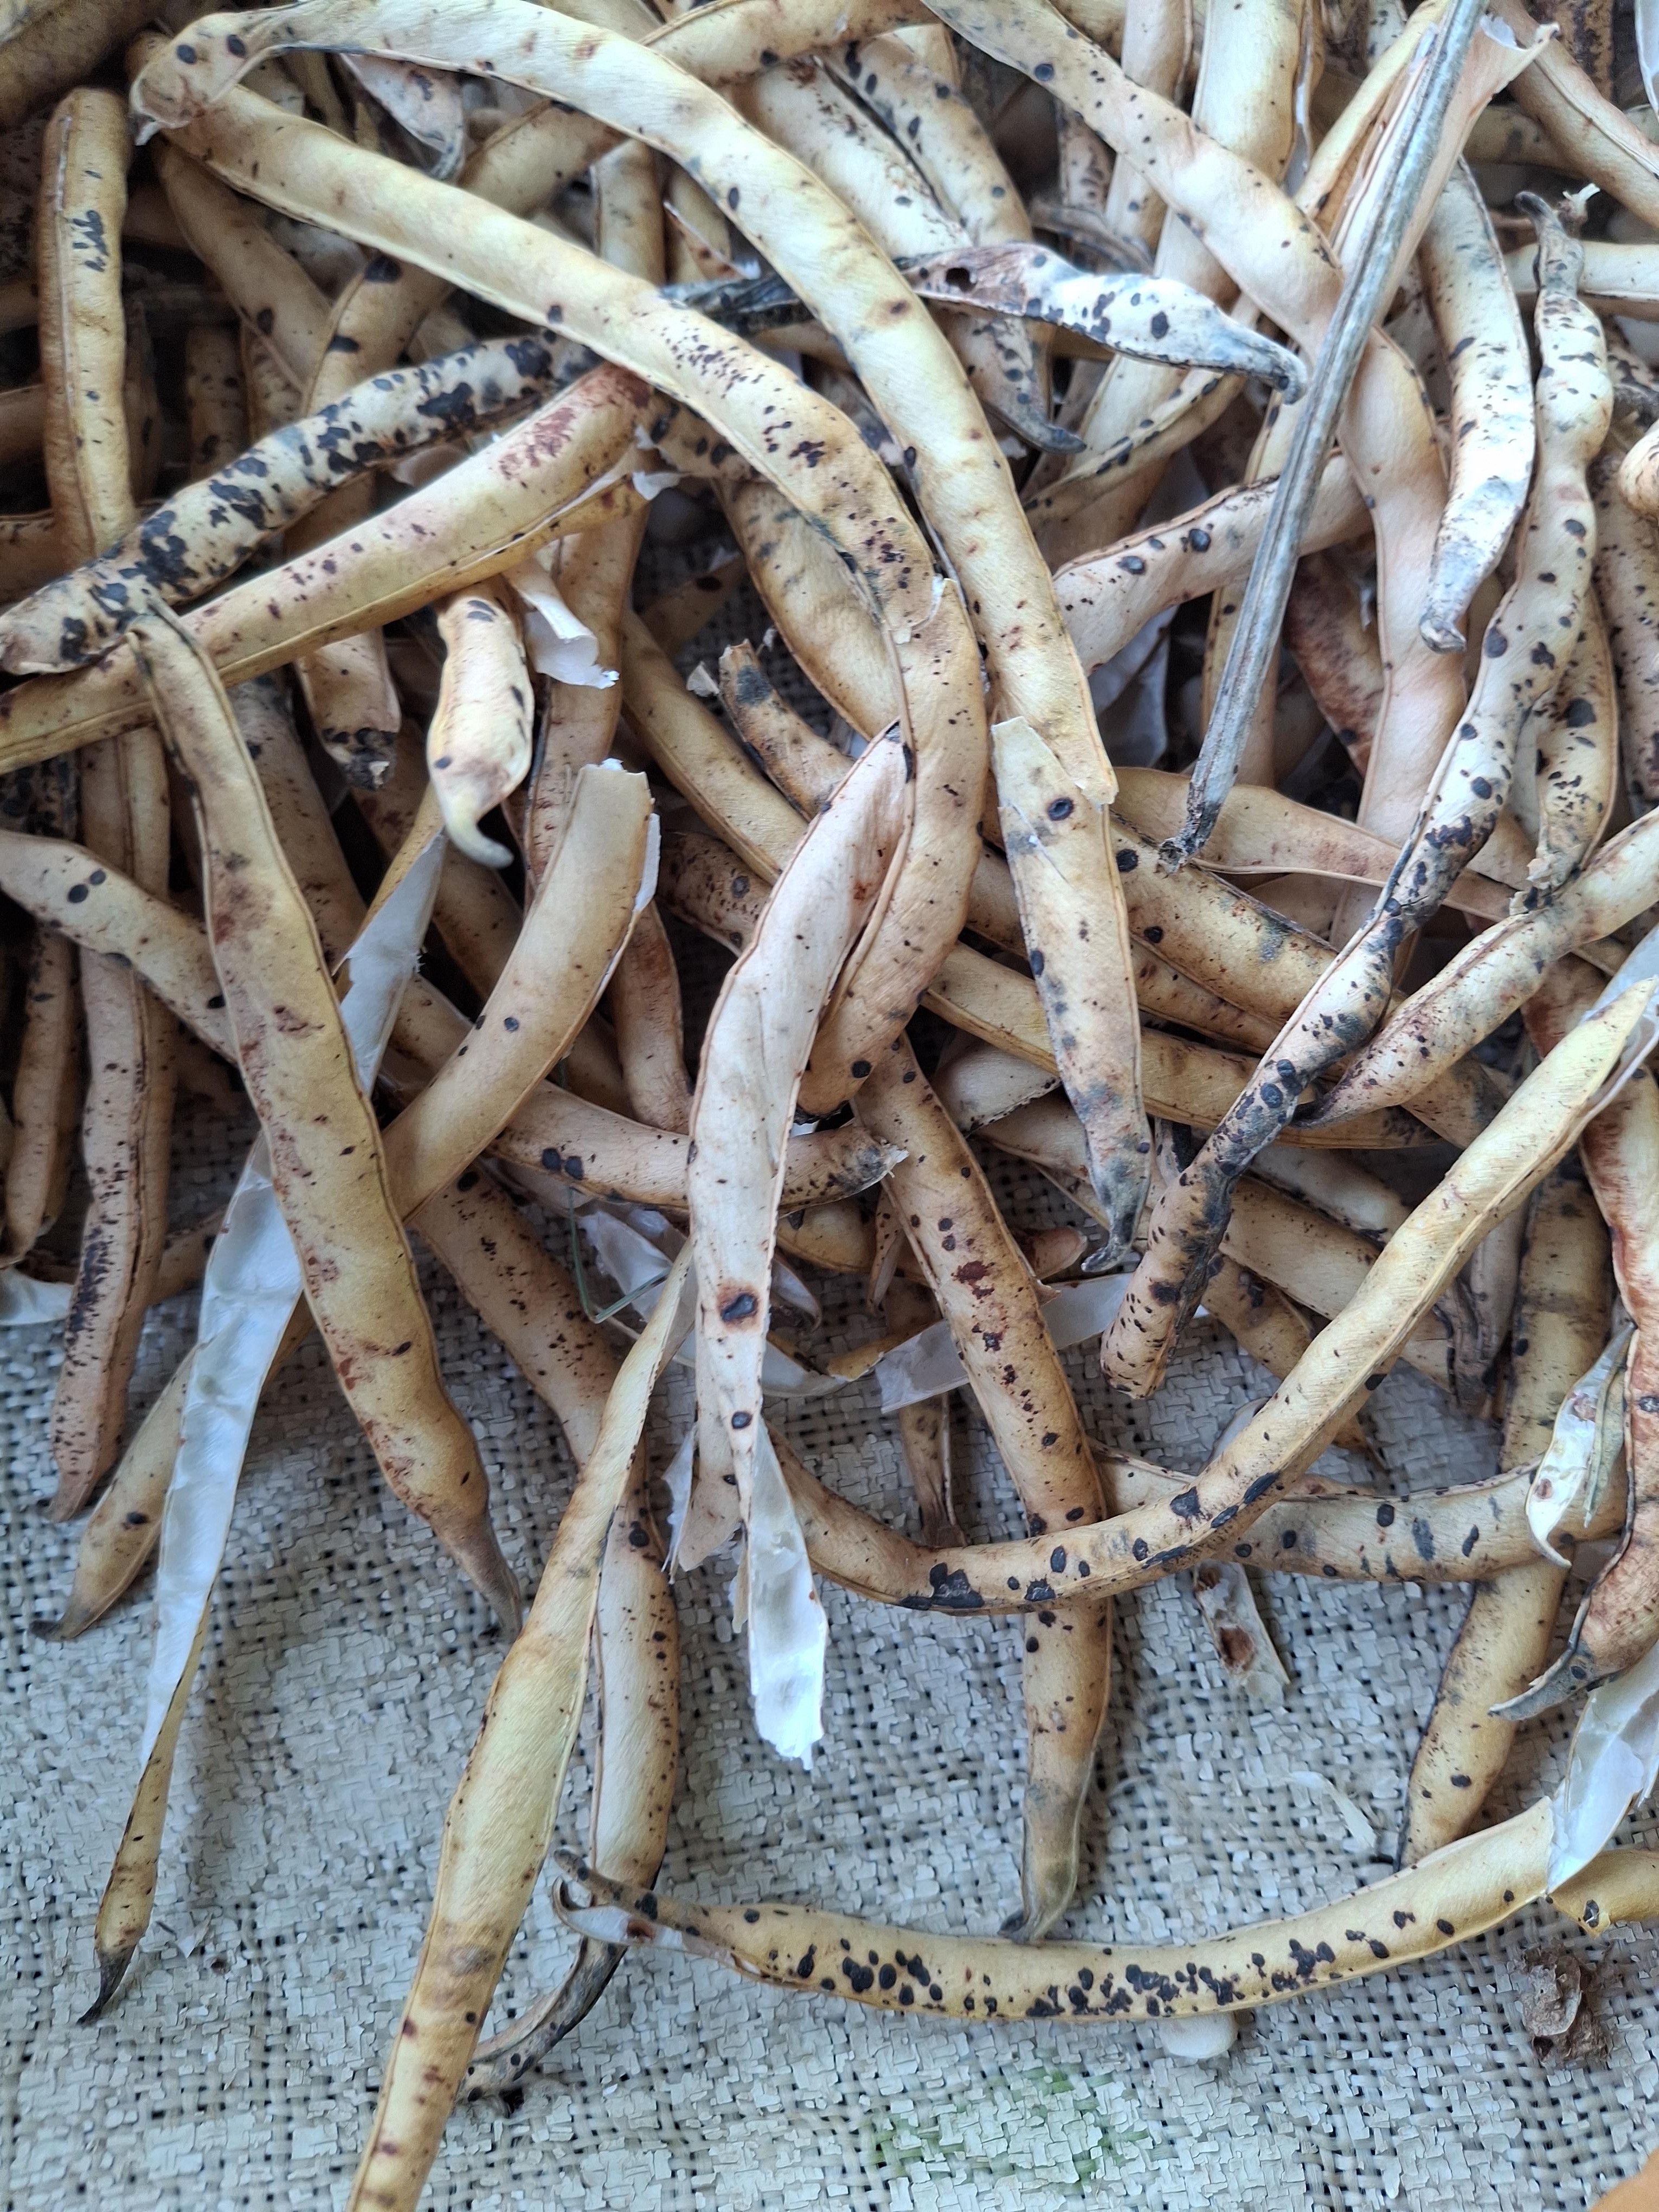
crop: cowpea
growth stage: harvest
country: Nigeria
